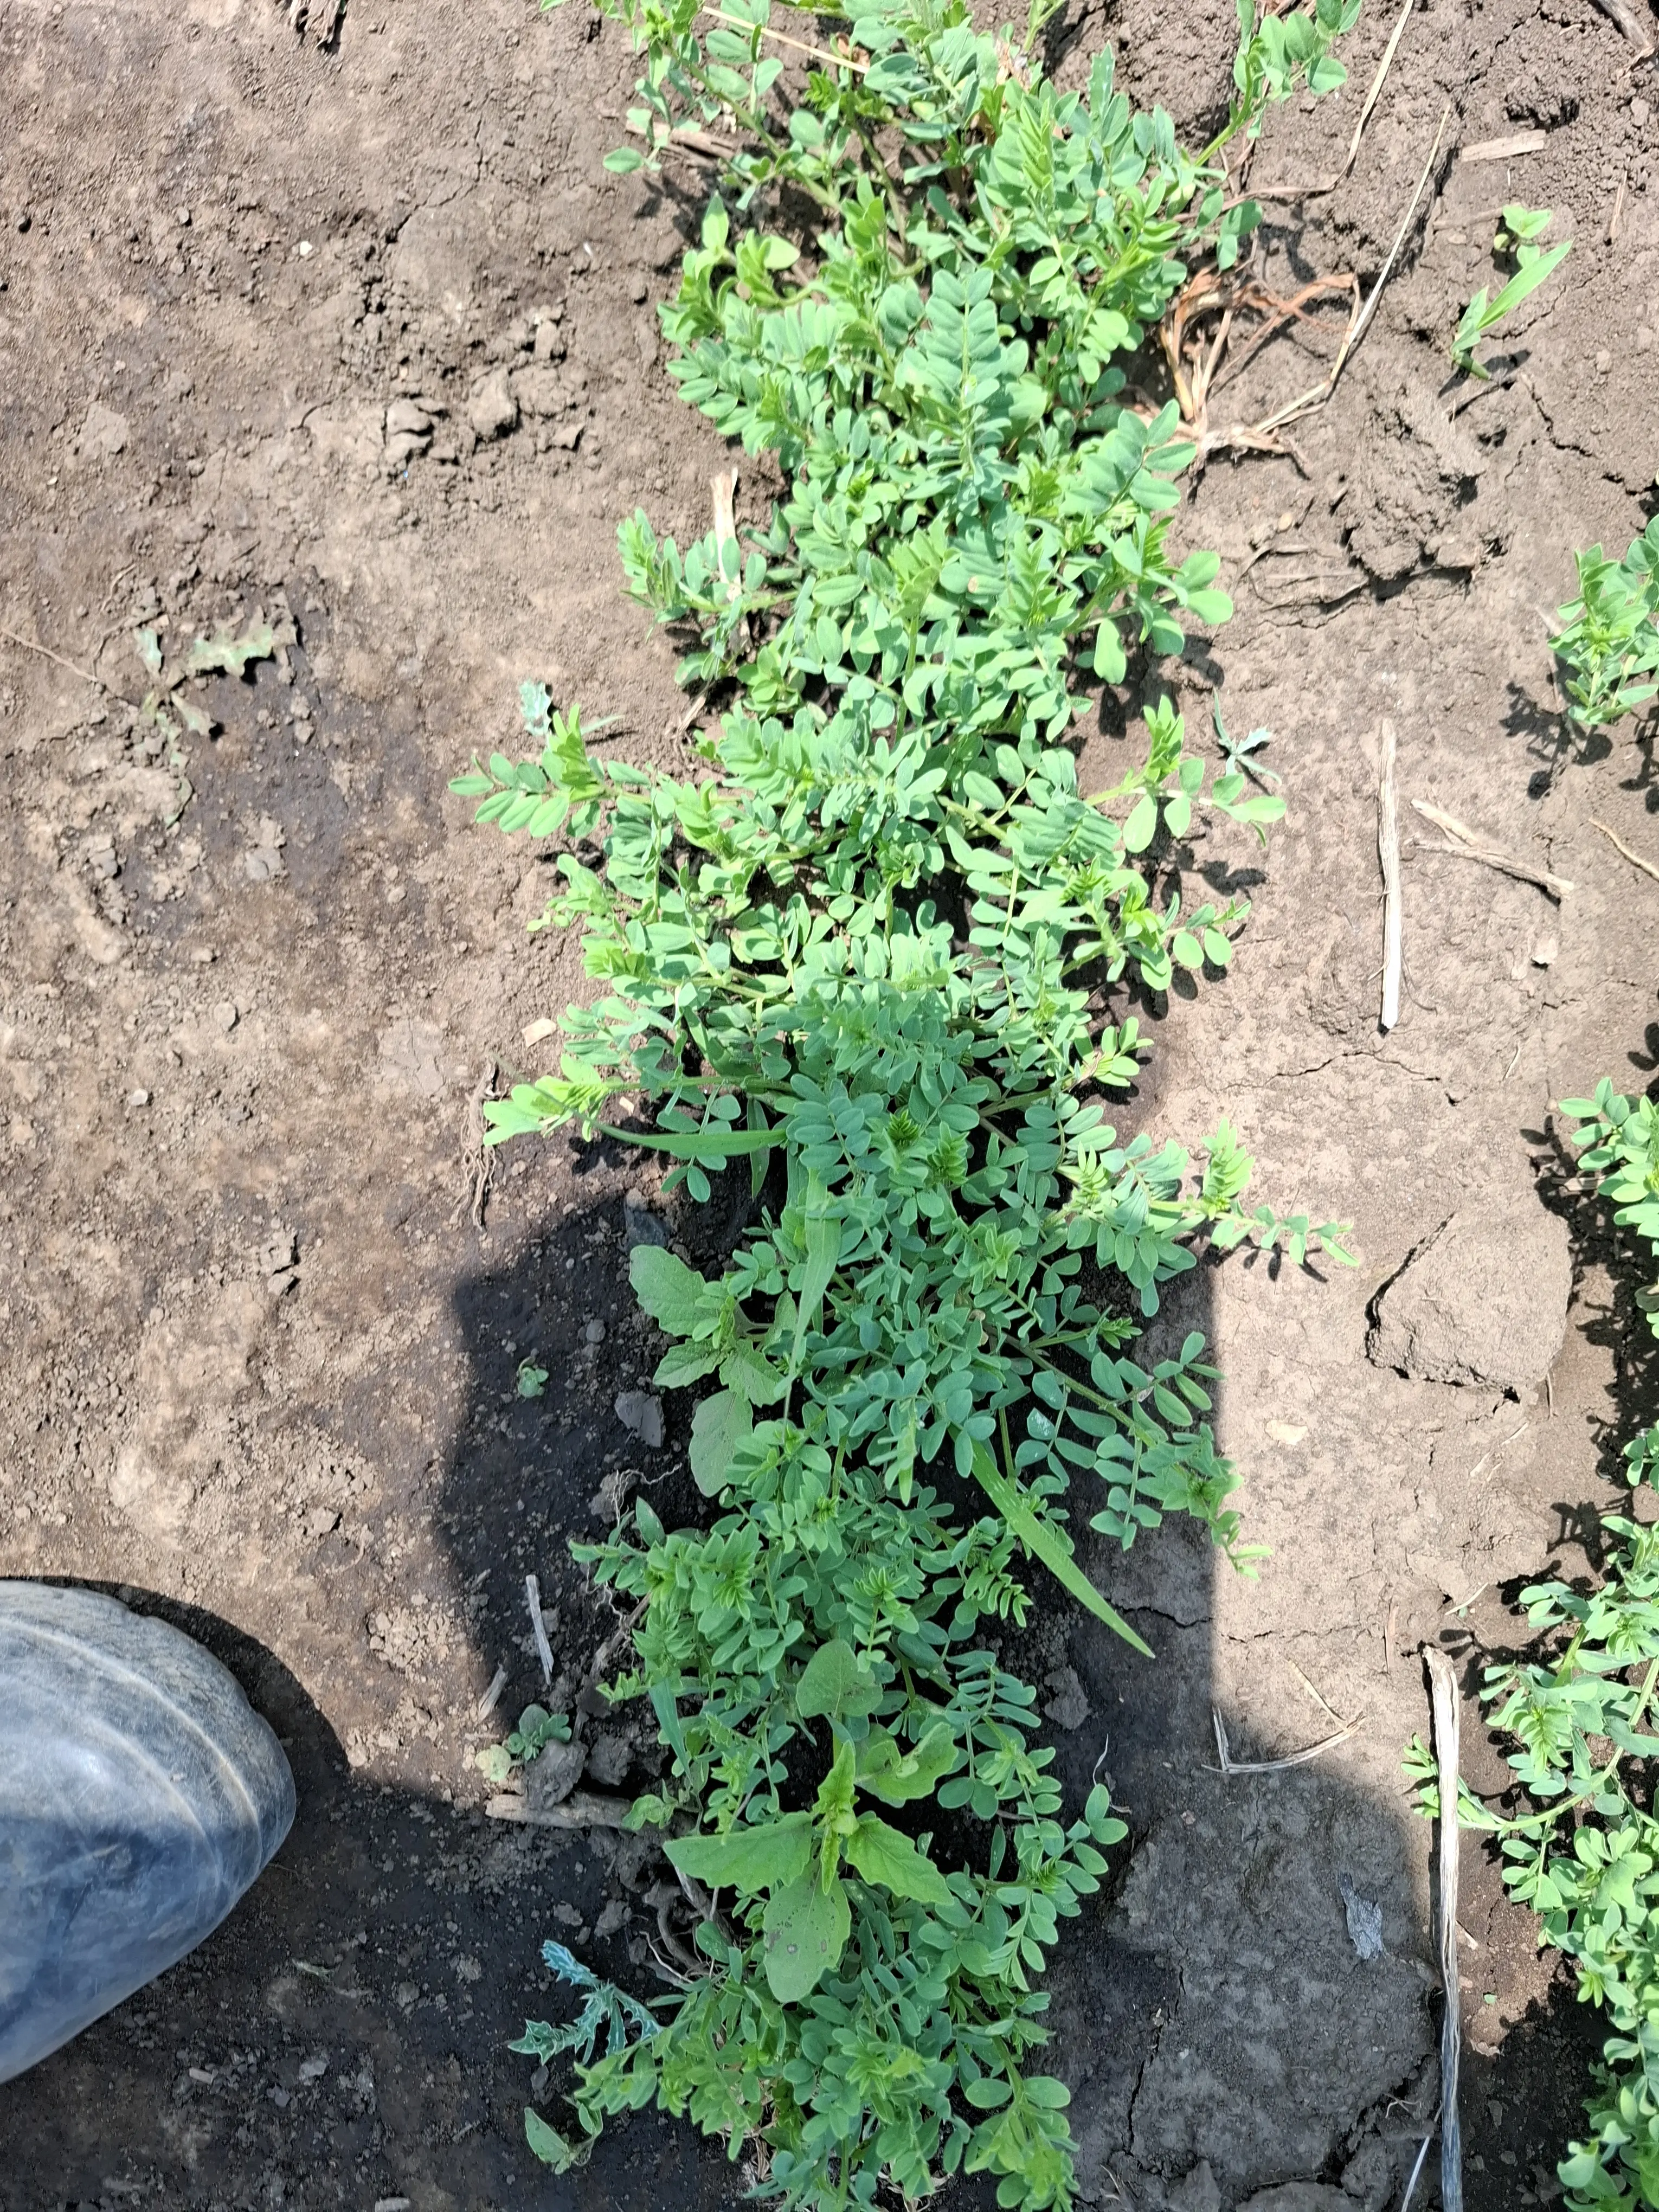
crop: lentil
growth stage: vegetative
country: Tanzania
